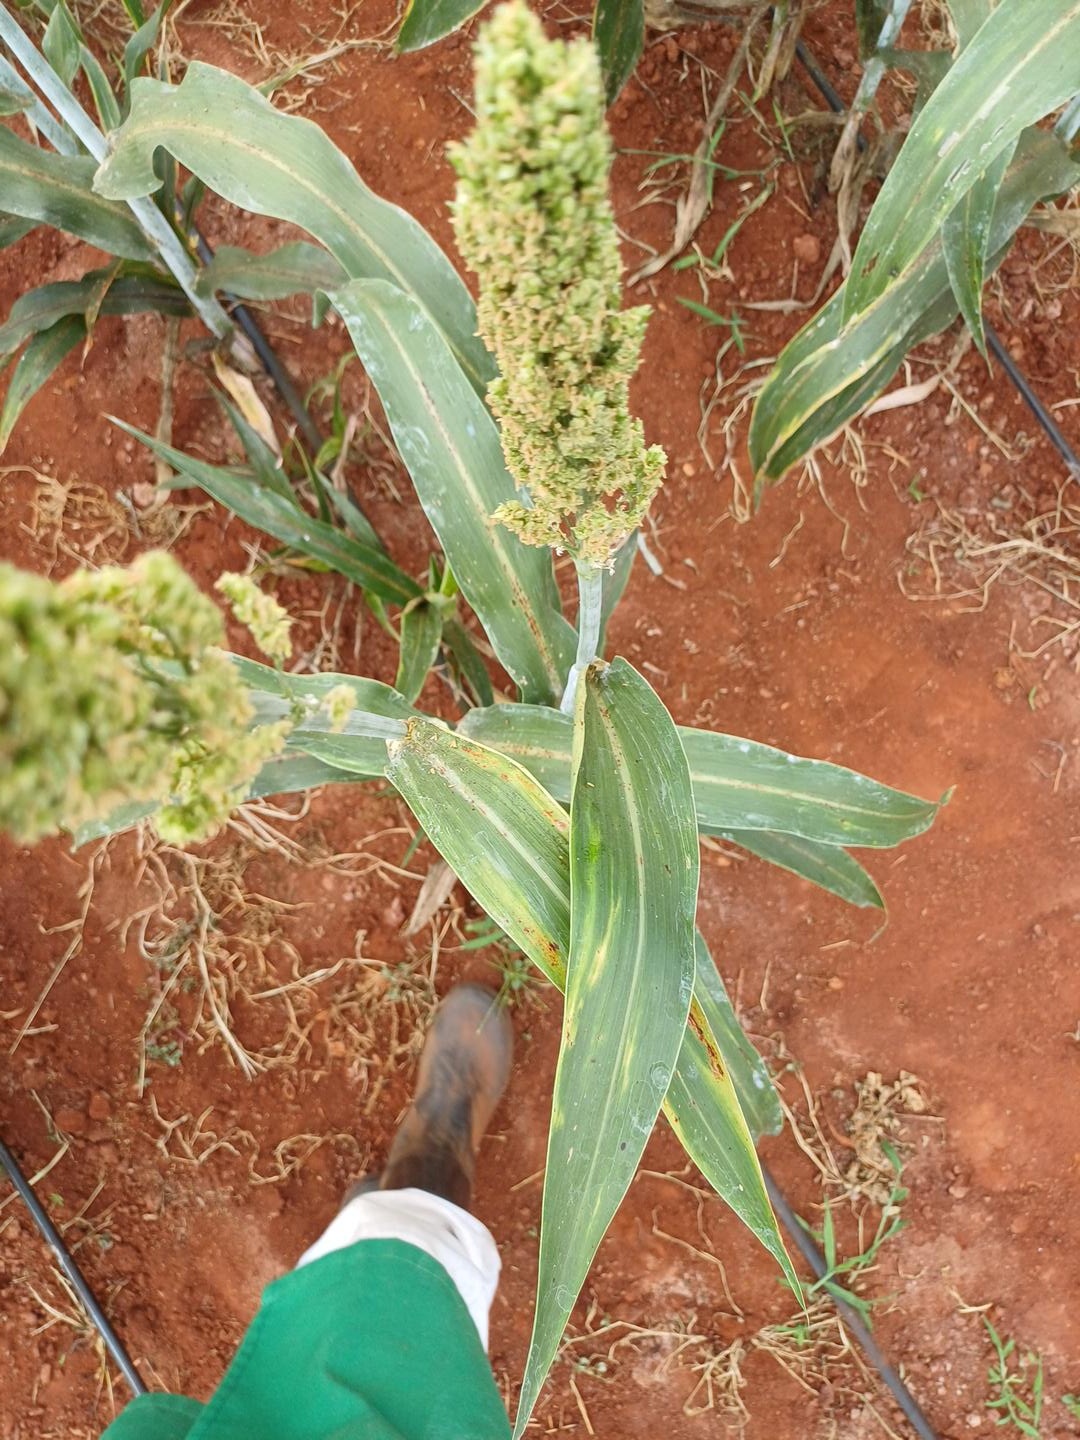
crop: sorghum
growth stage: filling grain
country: Kenya
